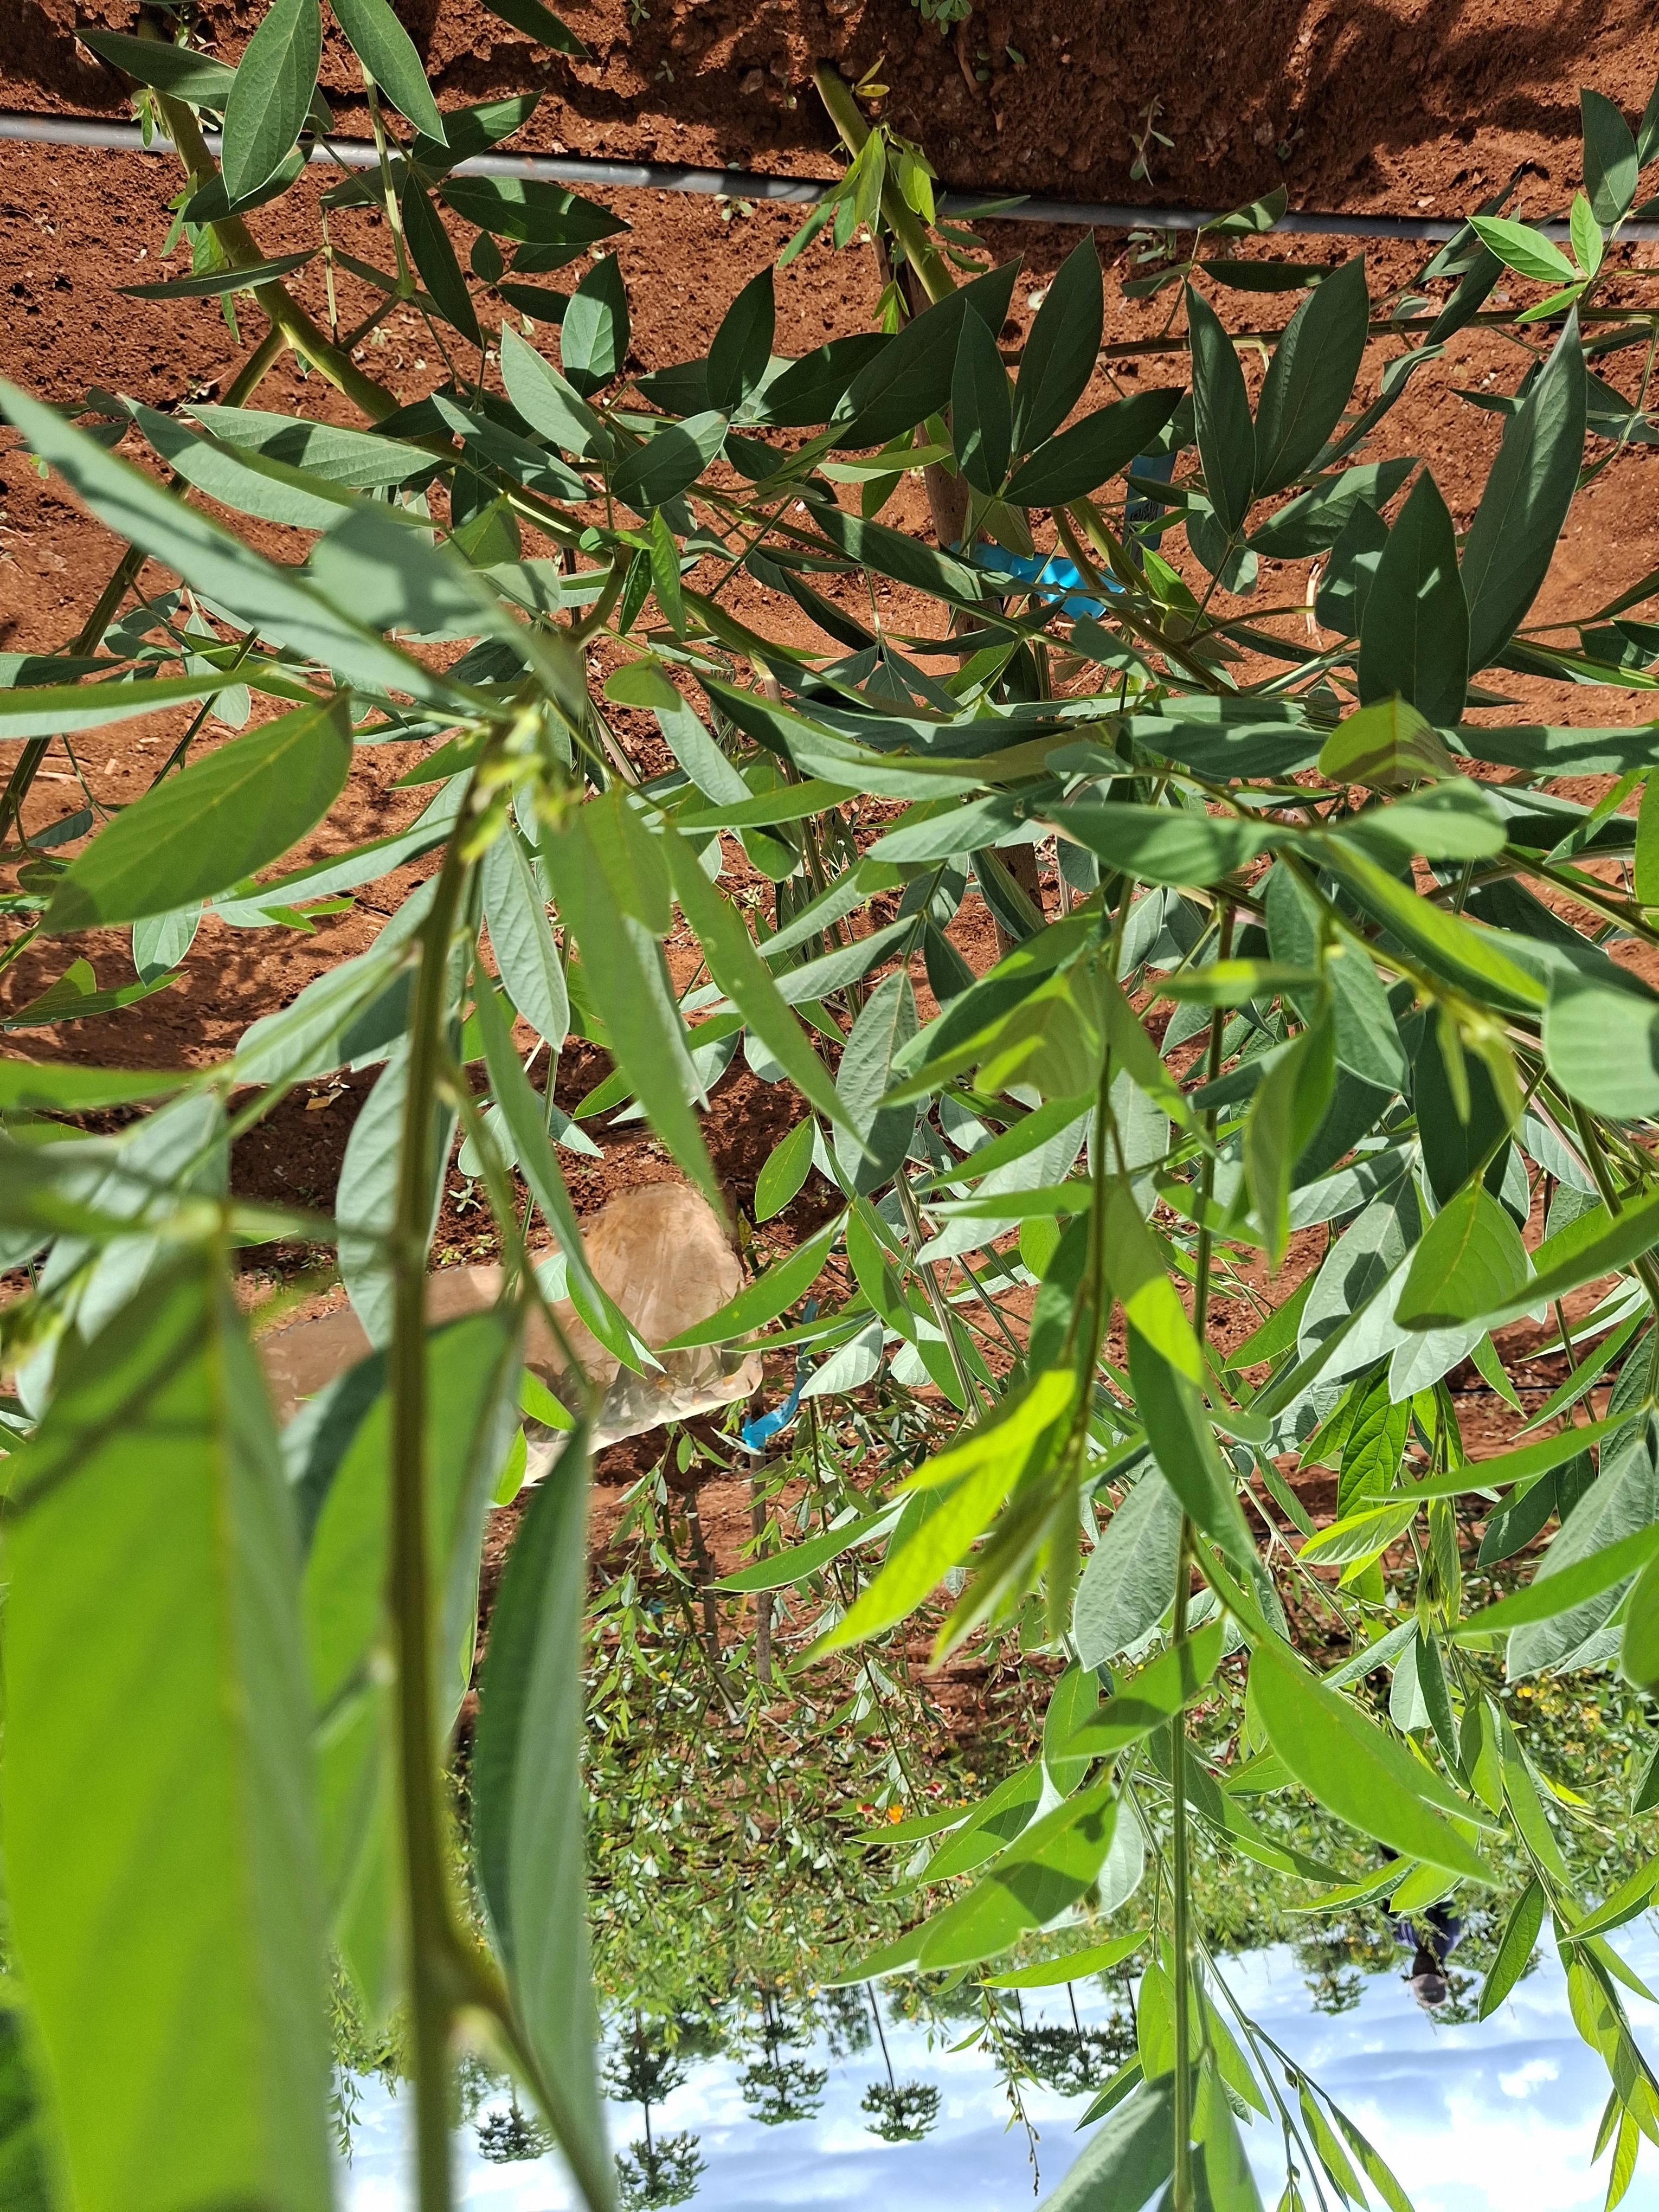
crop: pigeonpea
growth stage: flowering
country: Kenya
